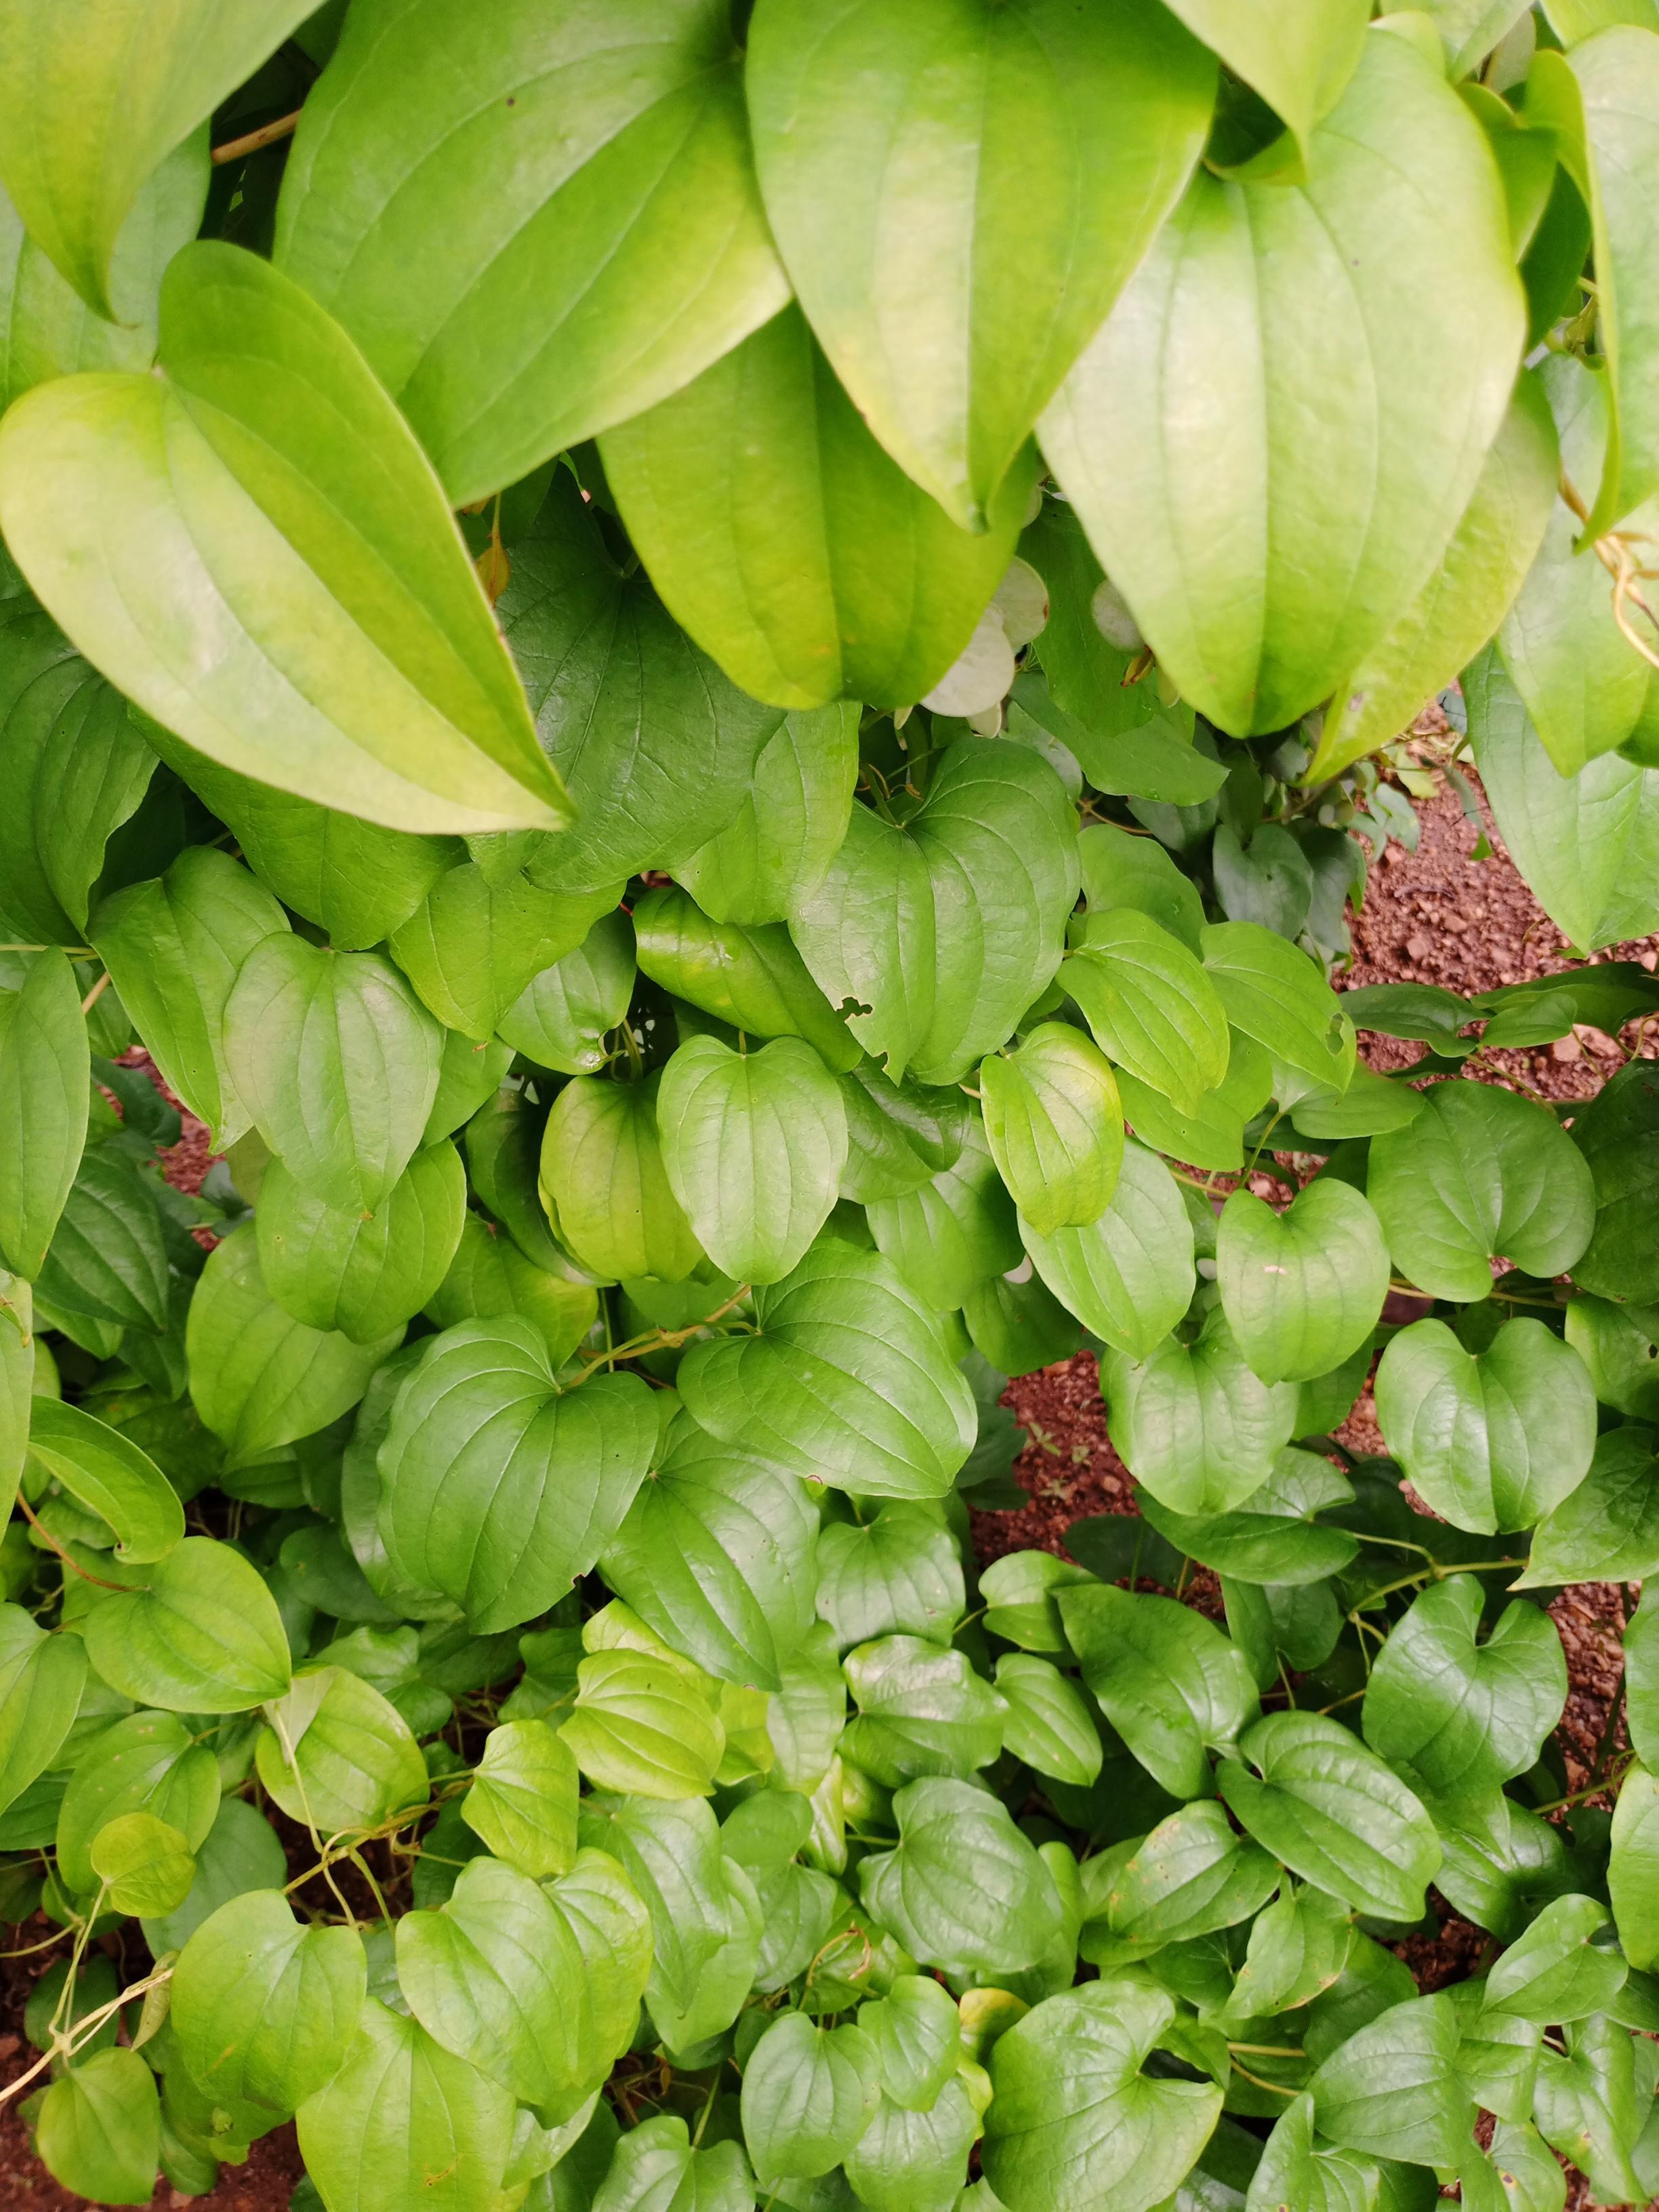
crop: yam
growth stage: vegetative
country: Nigeria
